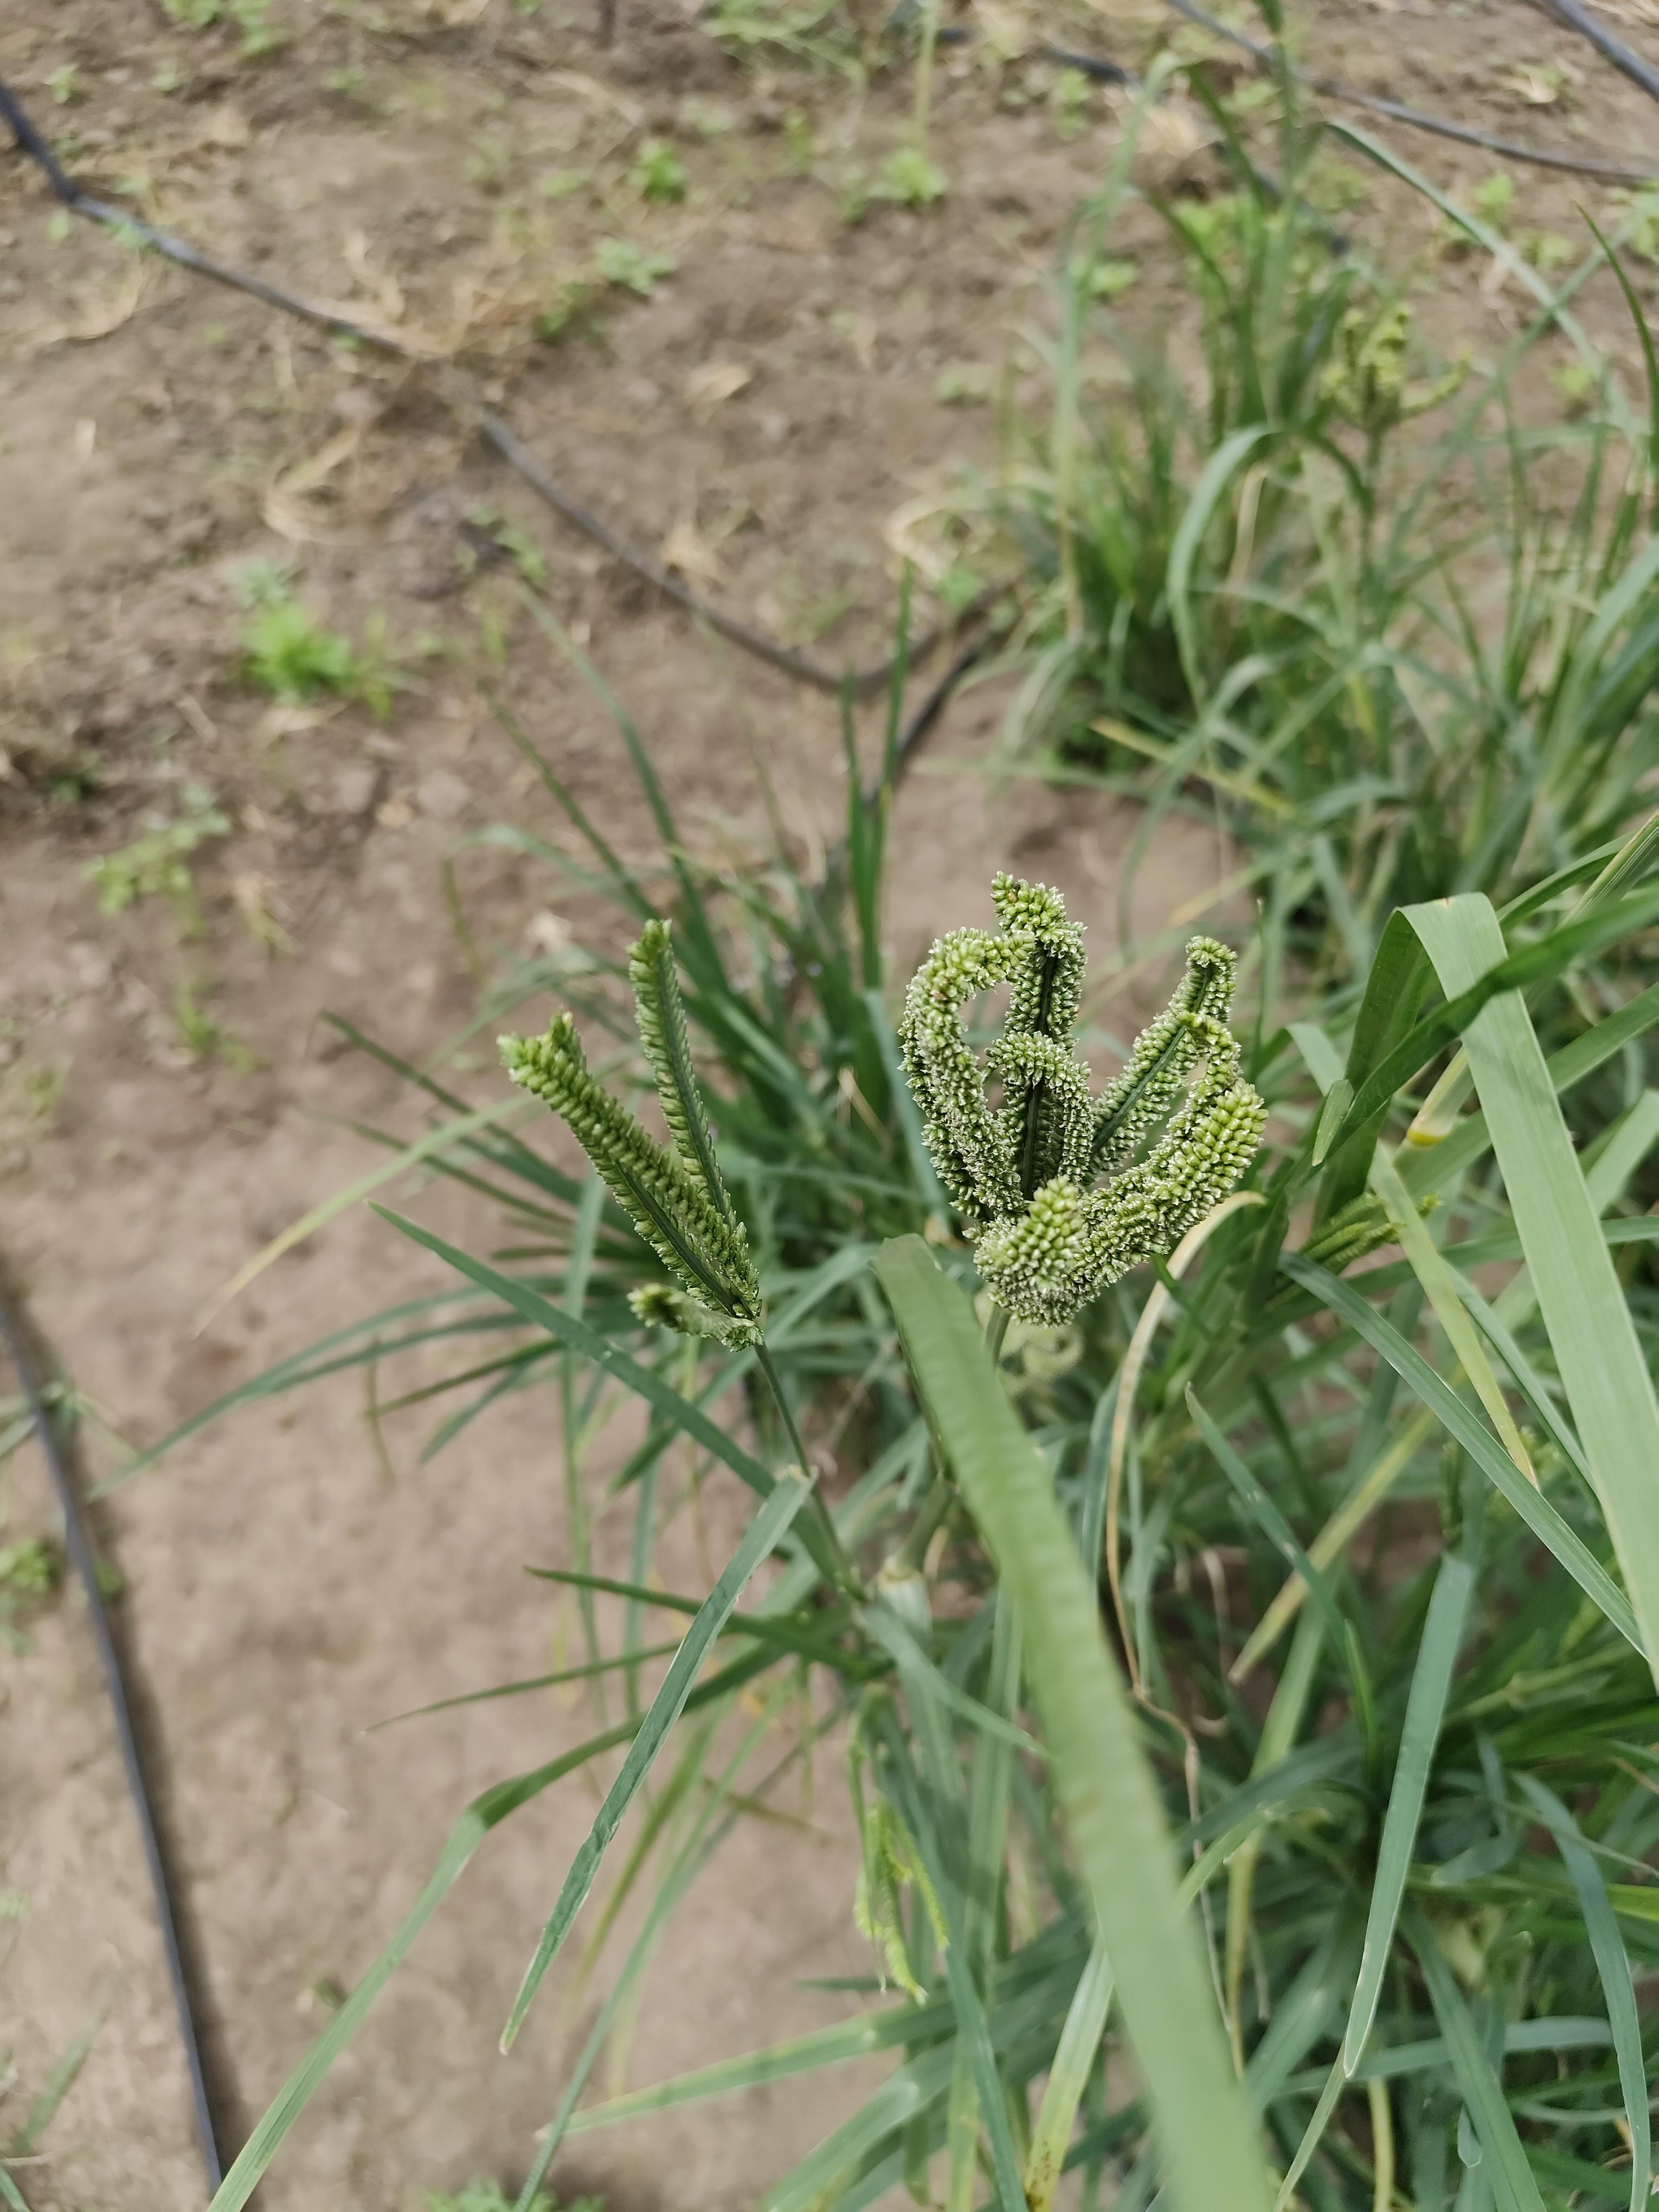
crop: finger millet
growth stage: heading tuber
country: Tanzania
